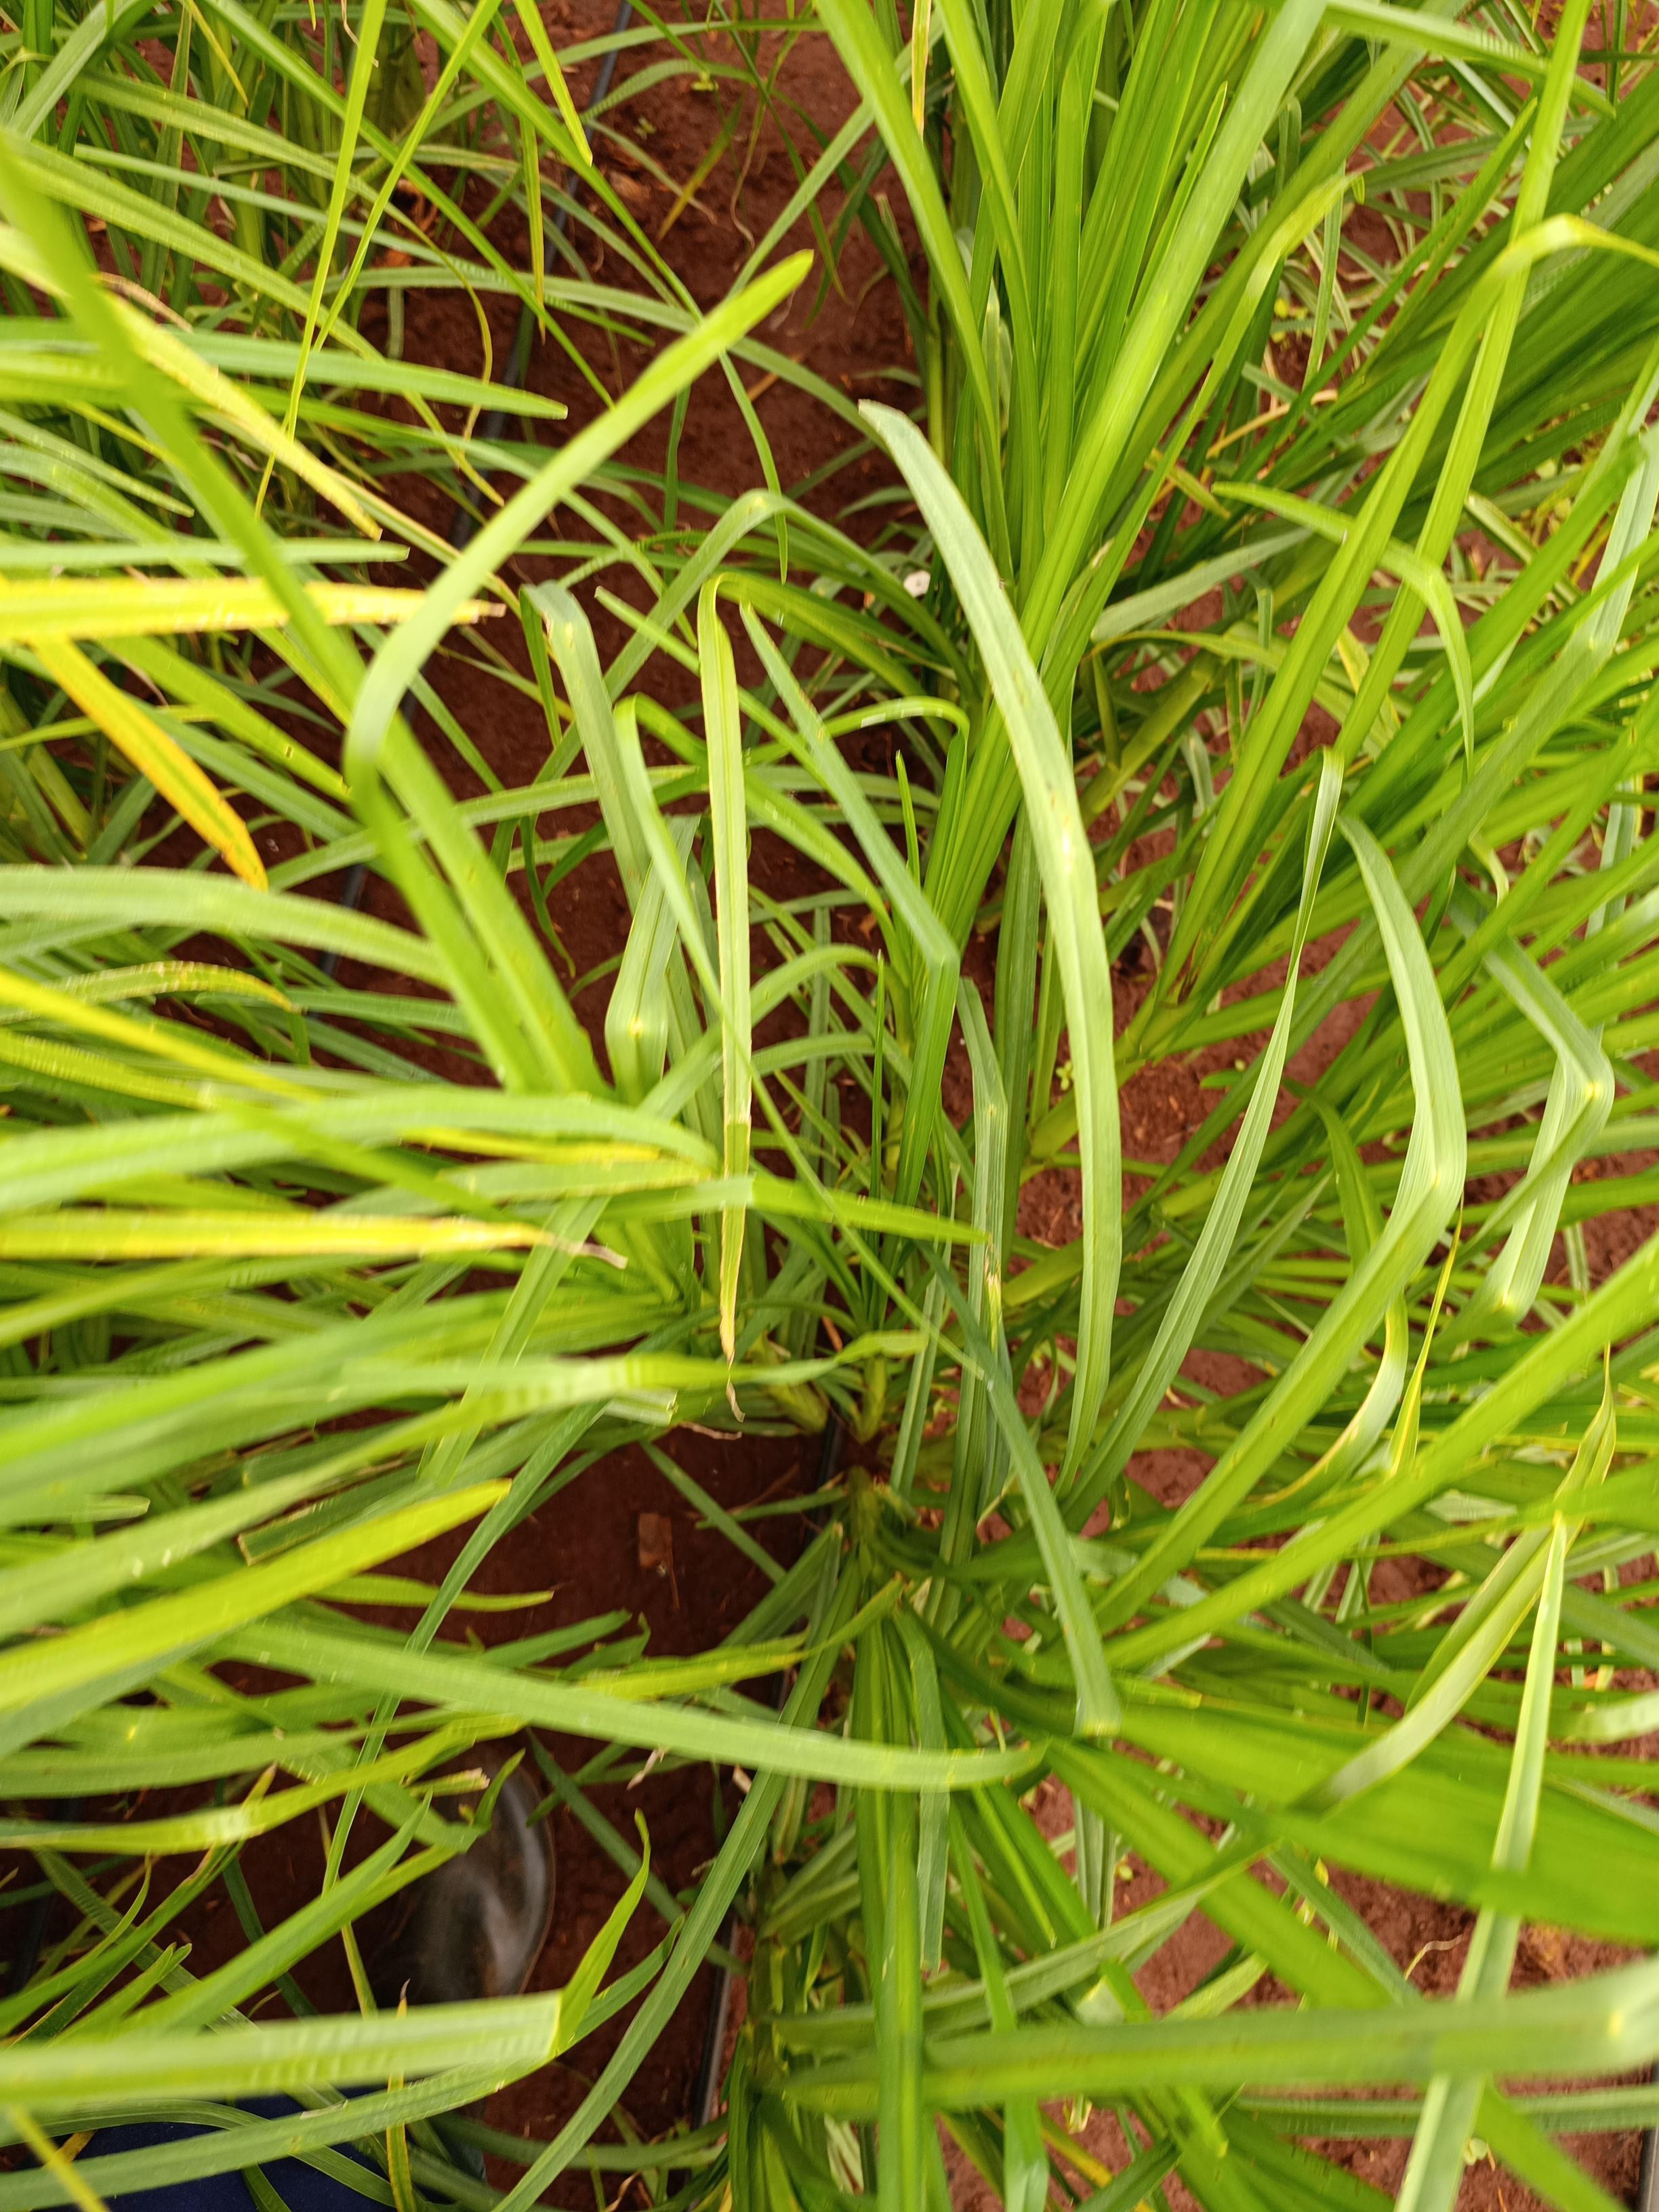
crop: finger millet
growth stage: heading tuber
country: Kenya
